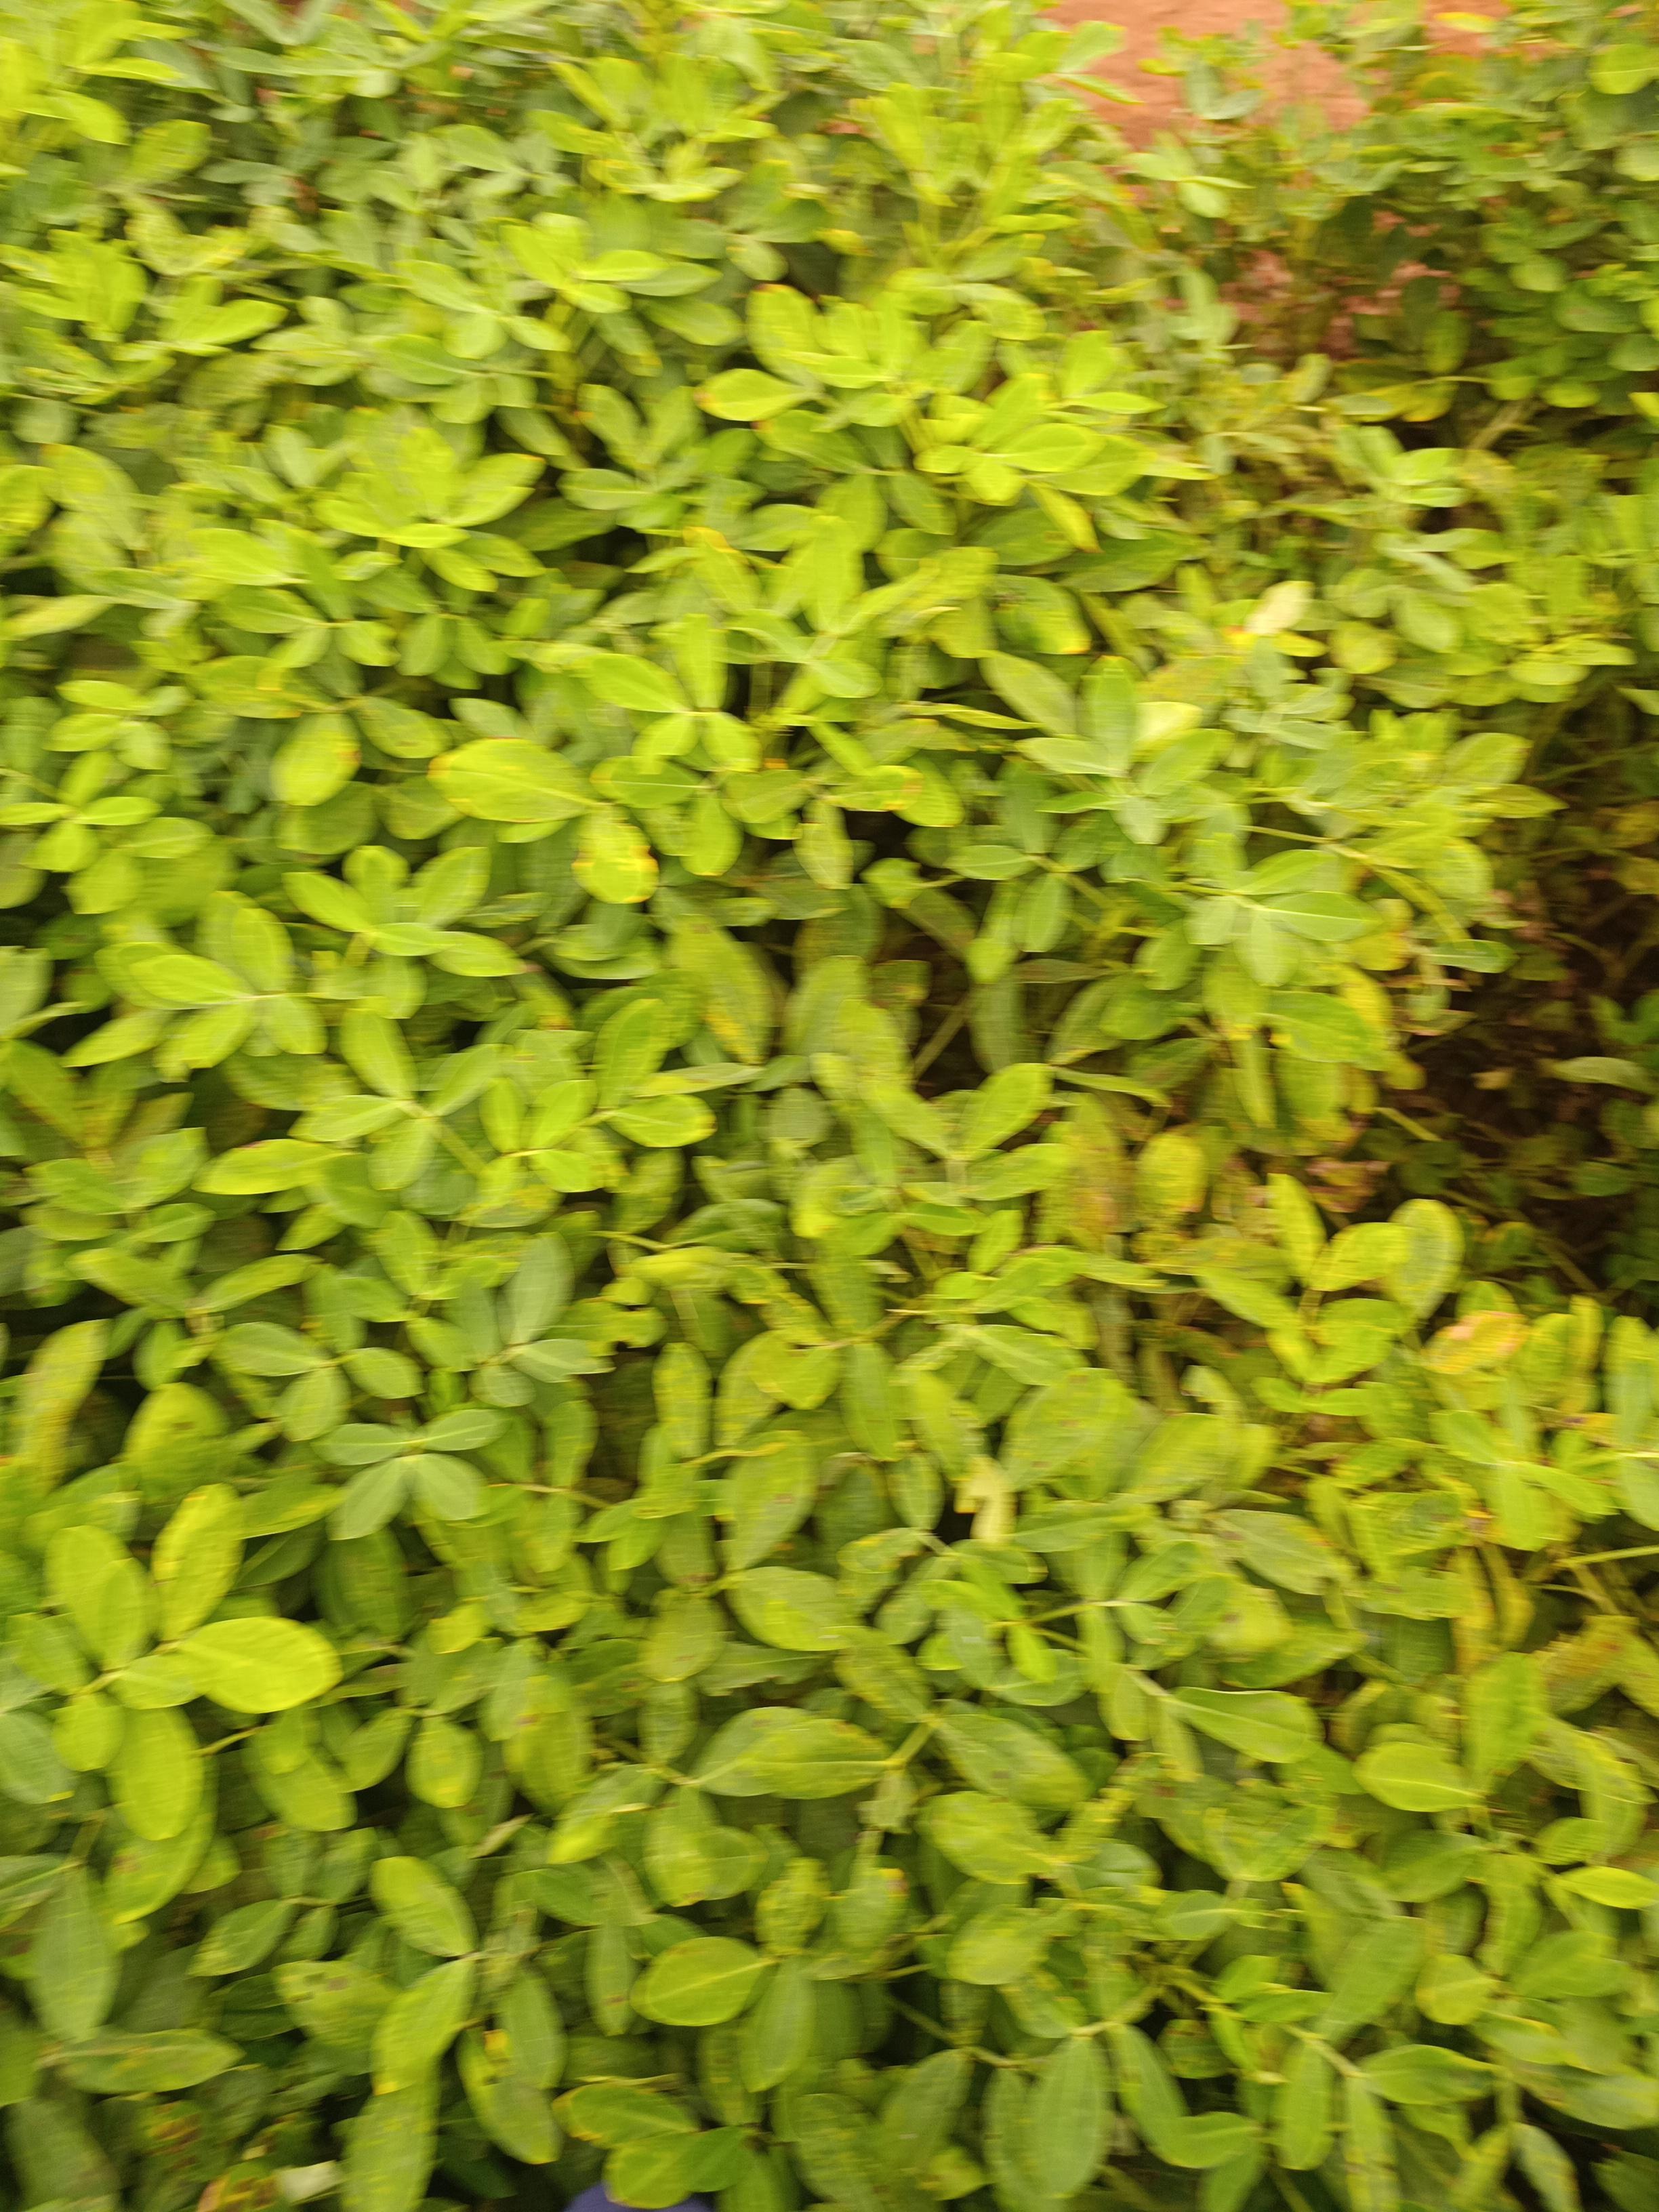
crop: groundnut
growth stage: pegging
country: Kenya
